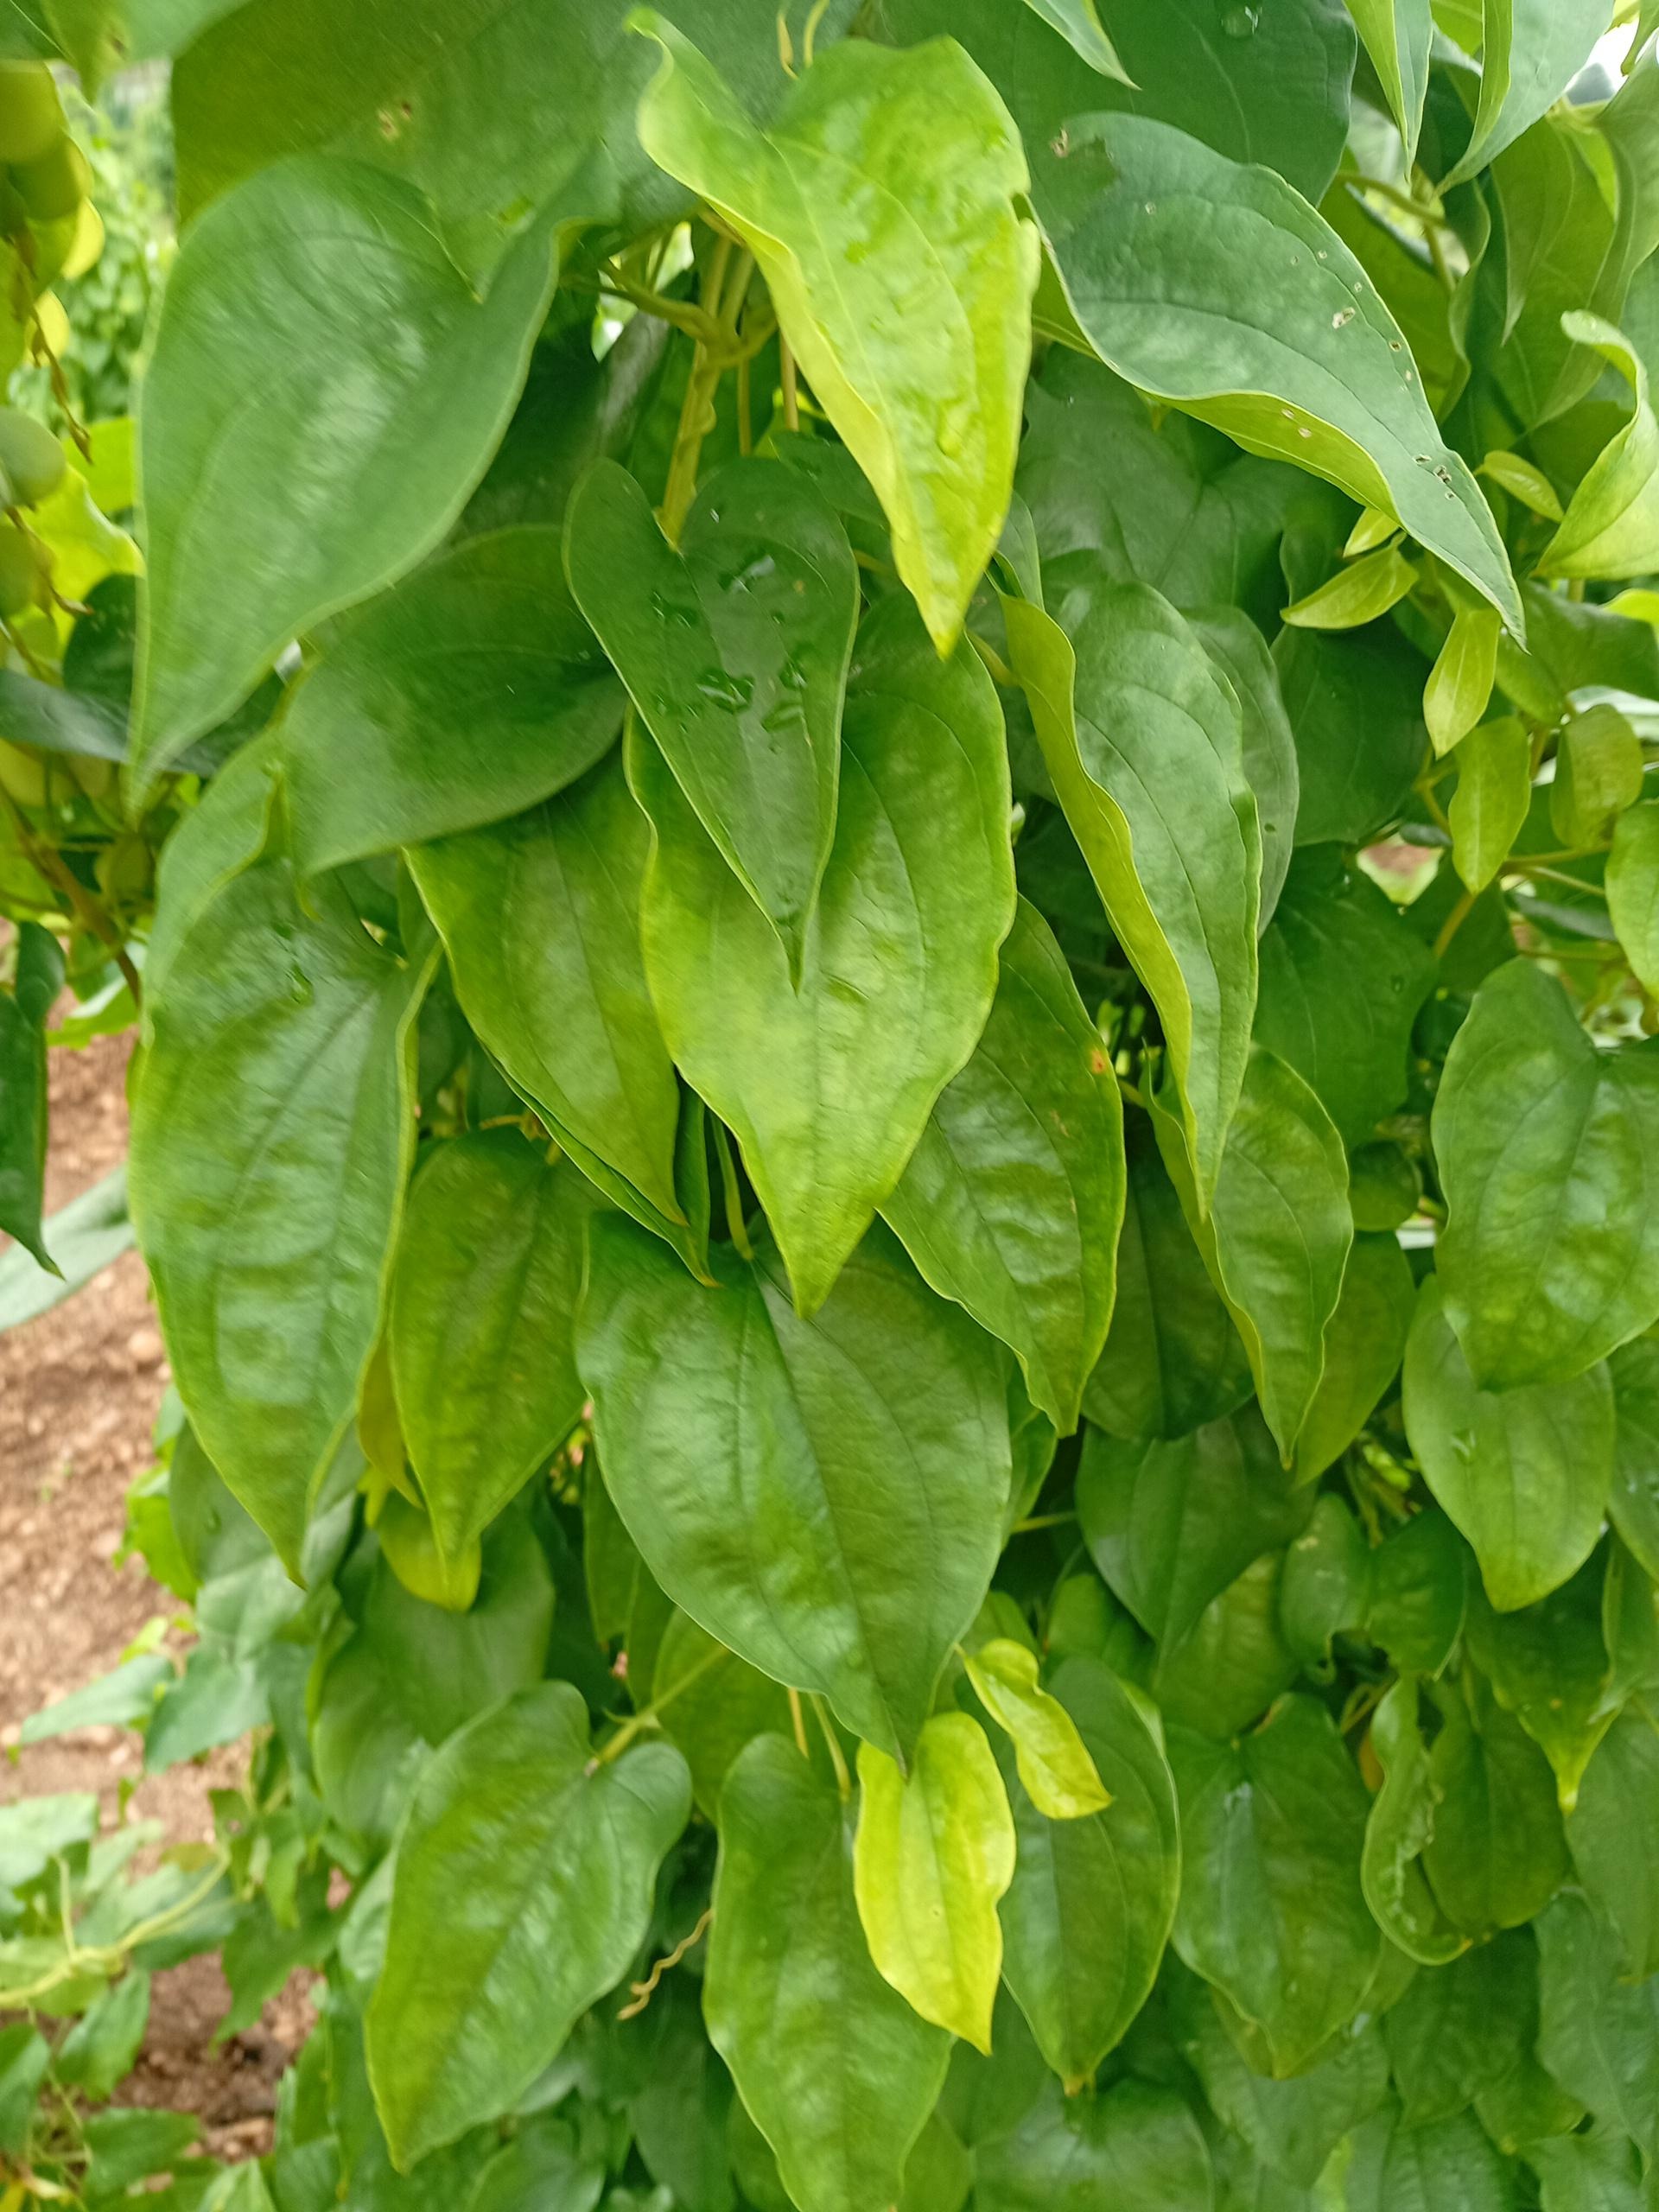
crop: yam
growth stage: vegetative
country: Nigeria
